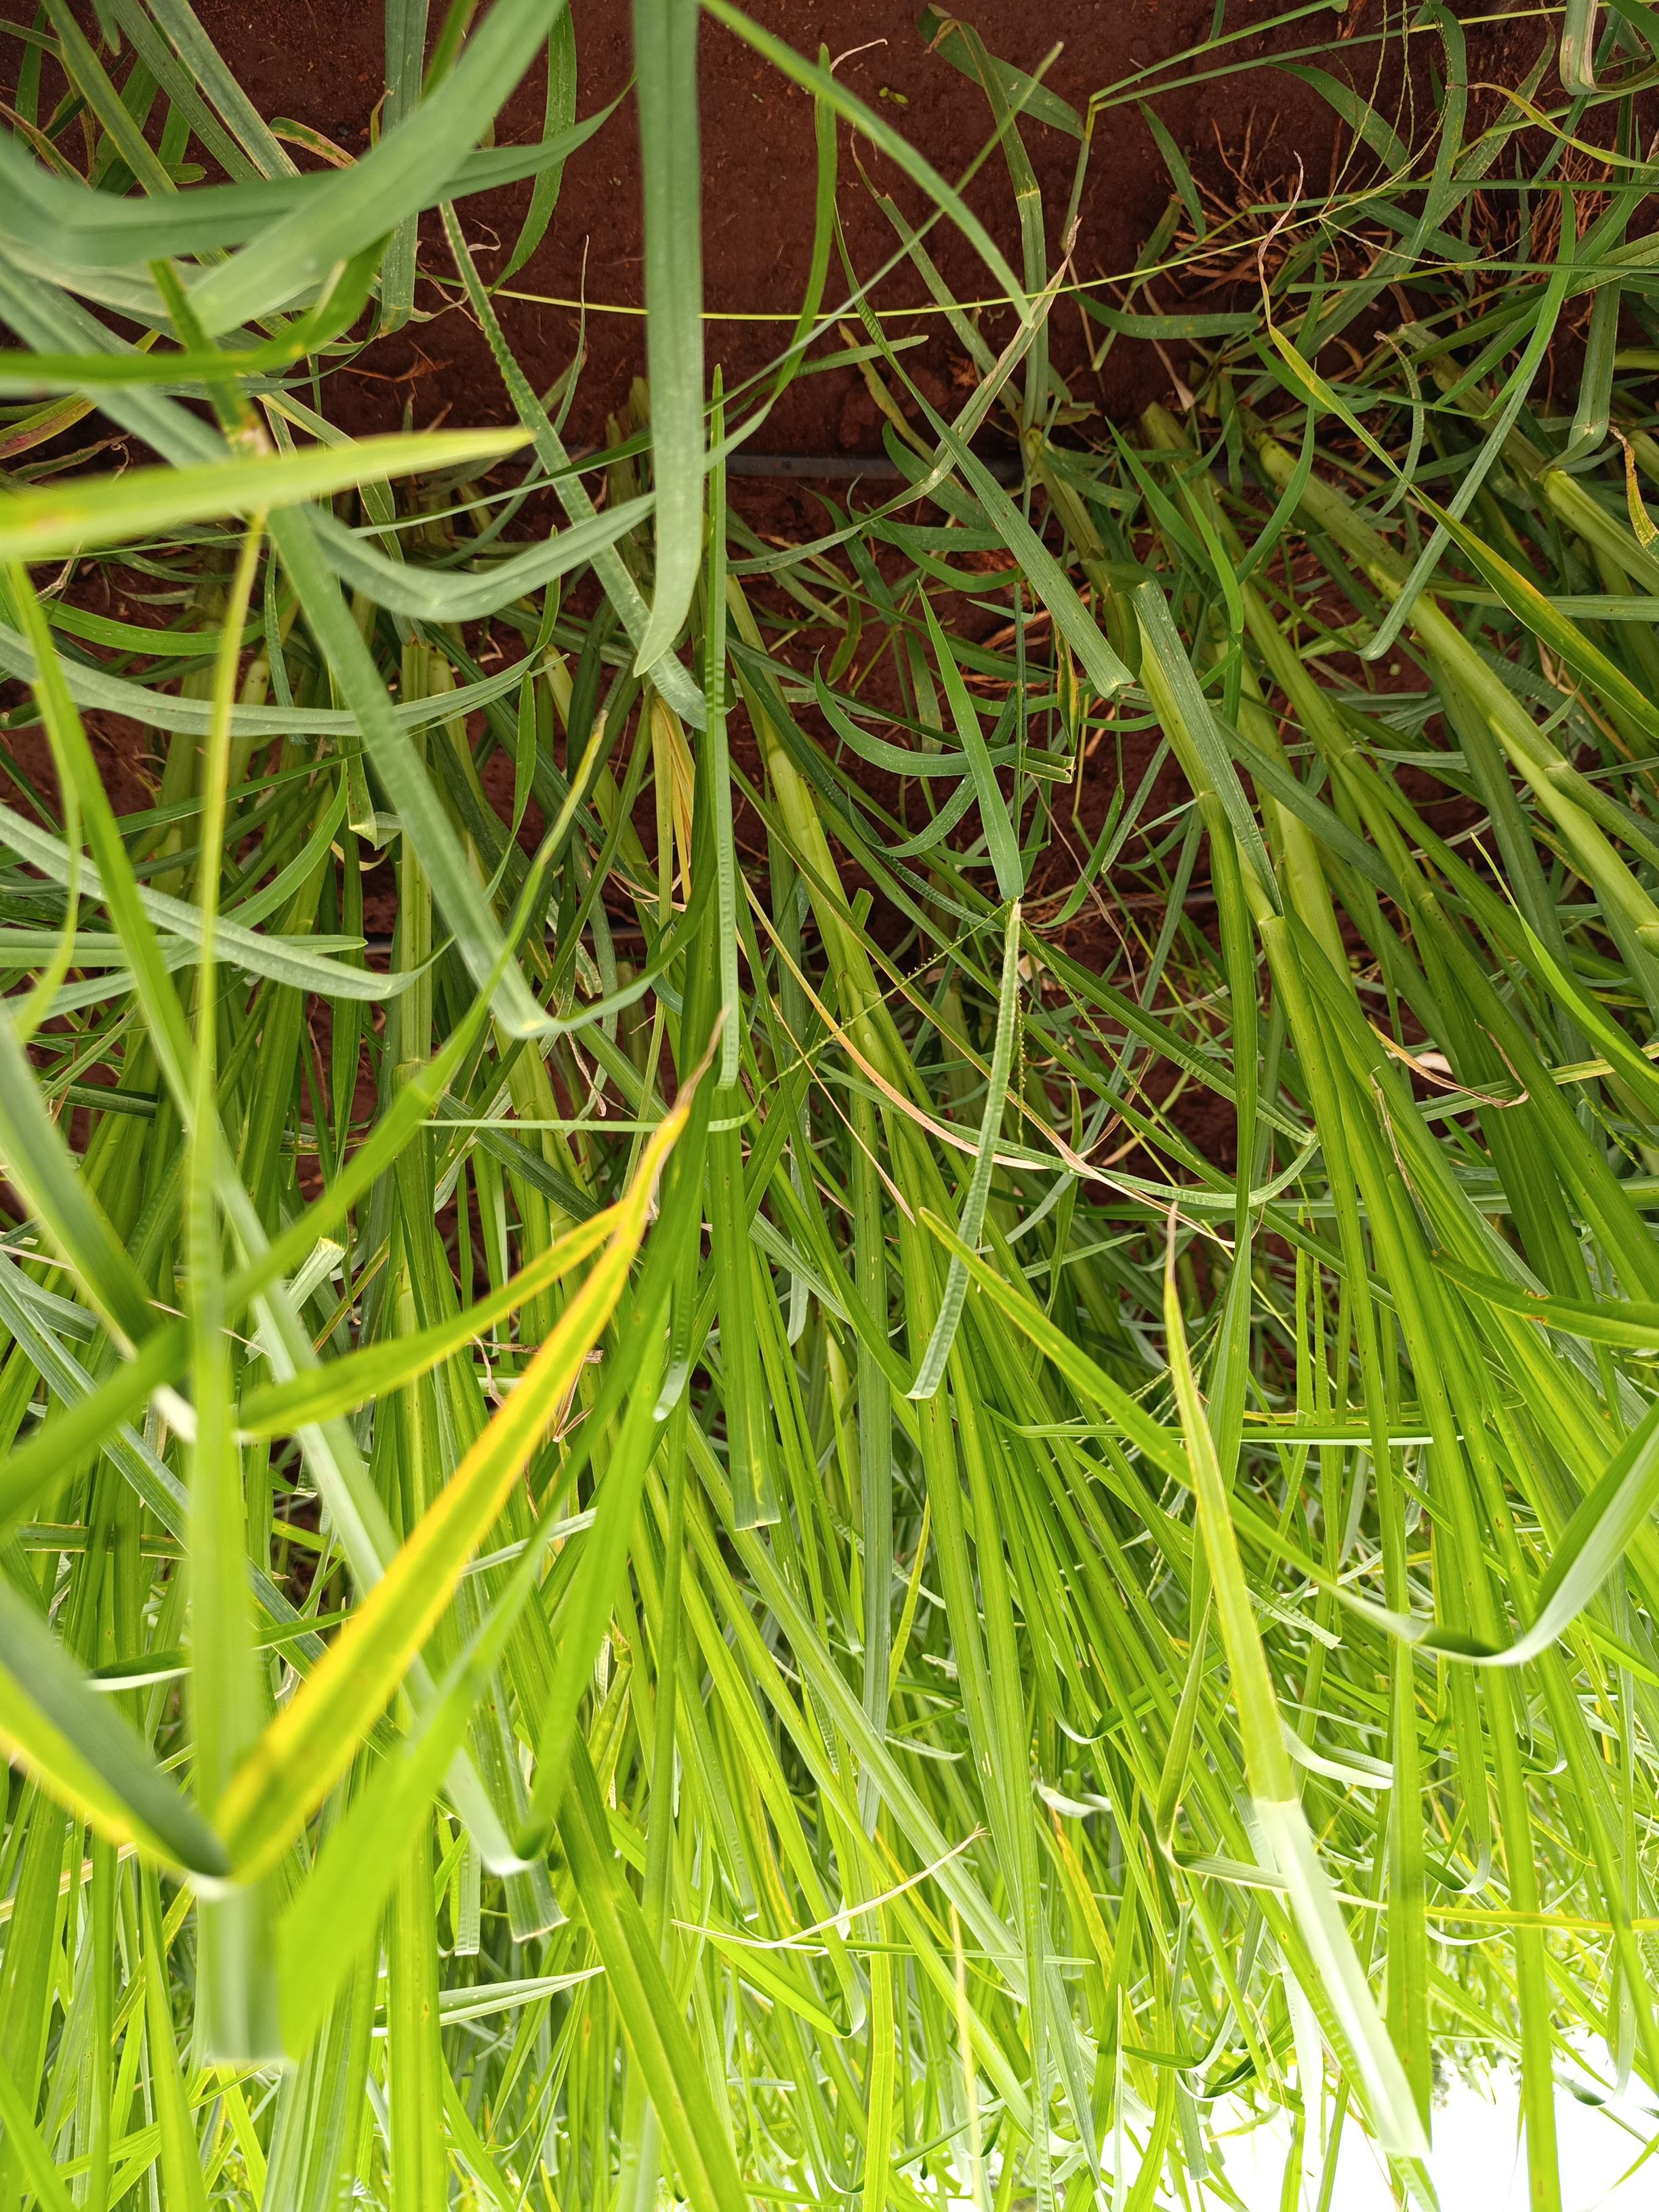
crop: finger millet
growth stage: heading tuber
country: Kenya
